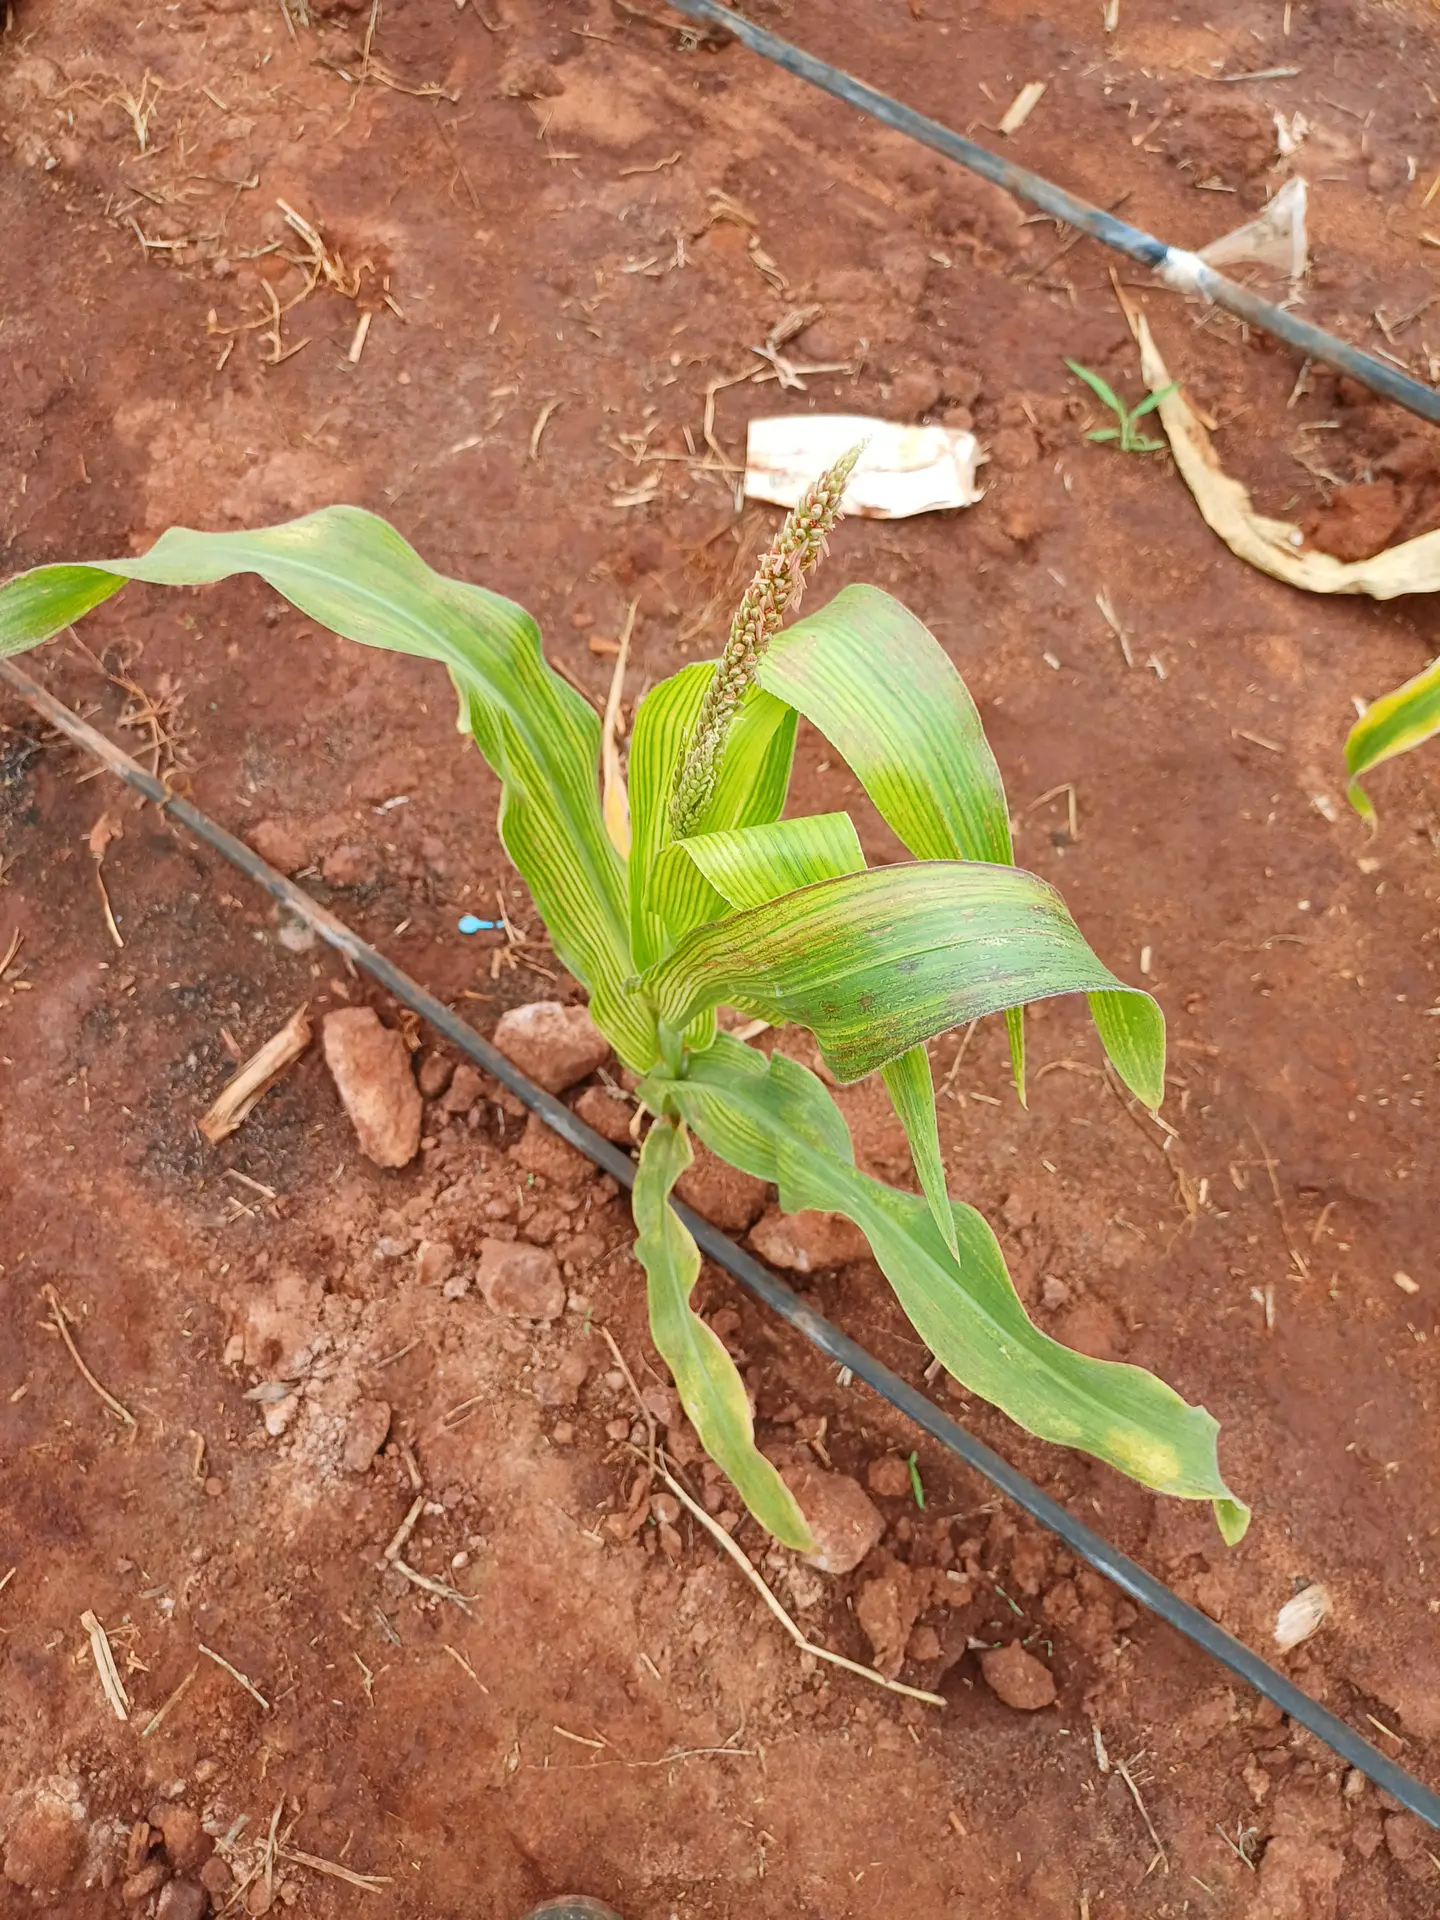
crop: maize
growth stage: flowering
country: Kenya
